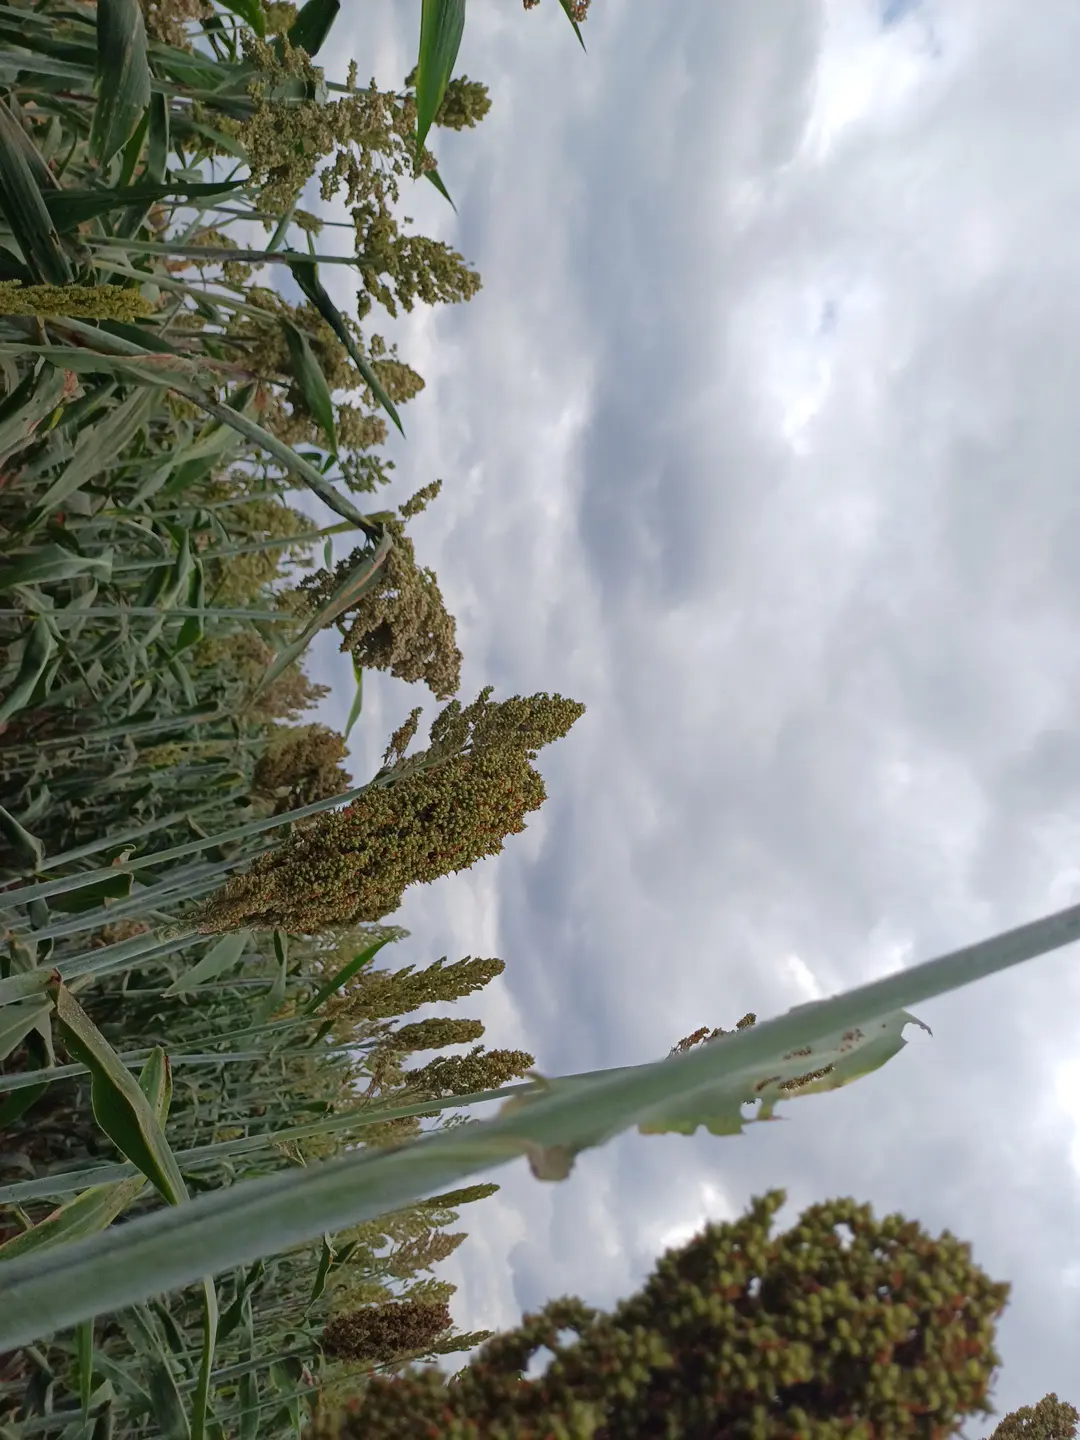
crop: sorghum
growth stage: filling grain
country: Kenya
